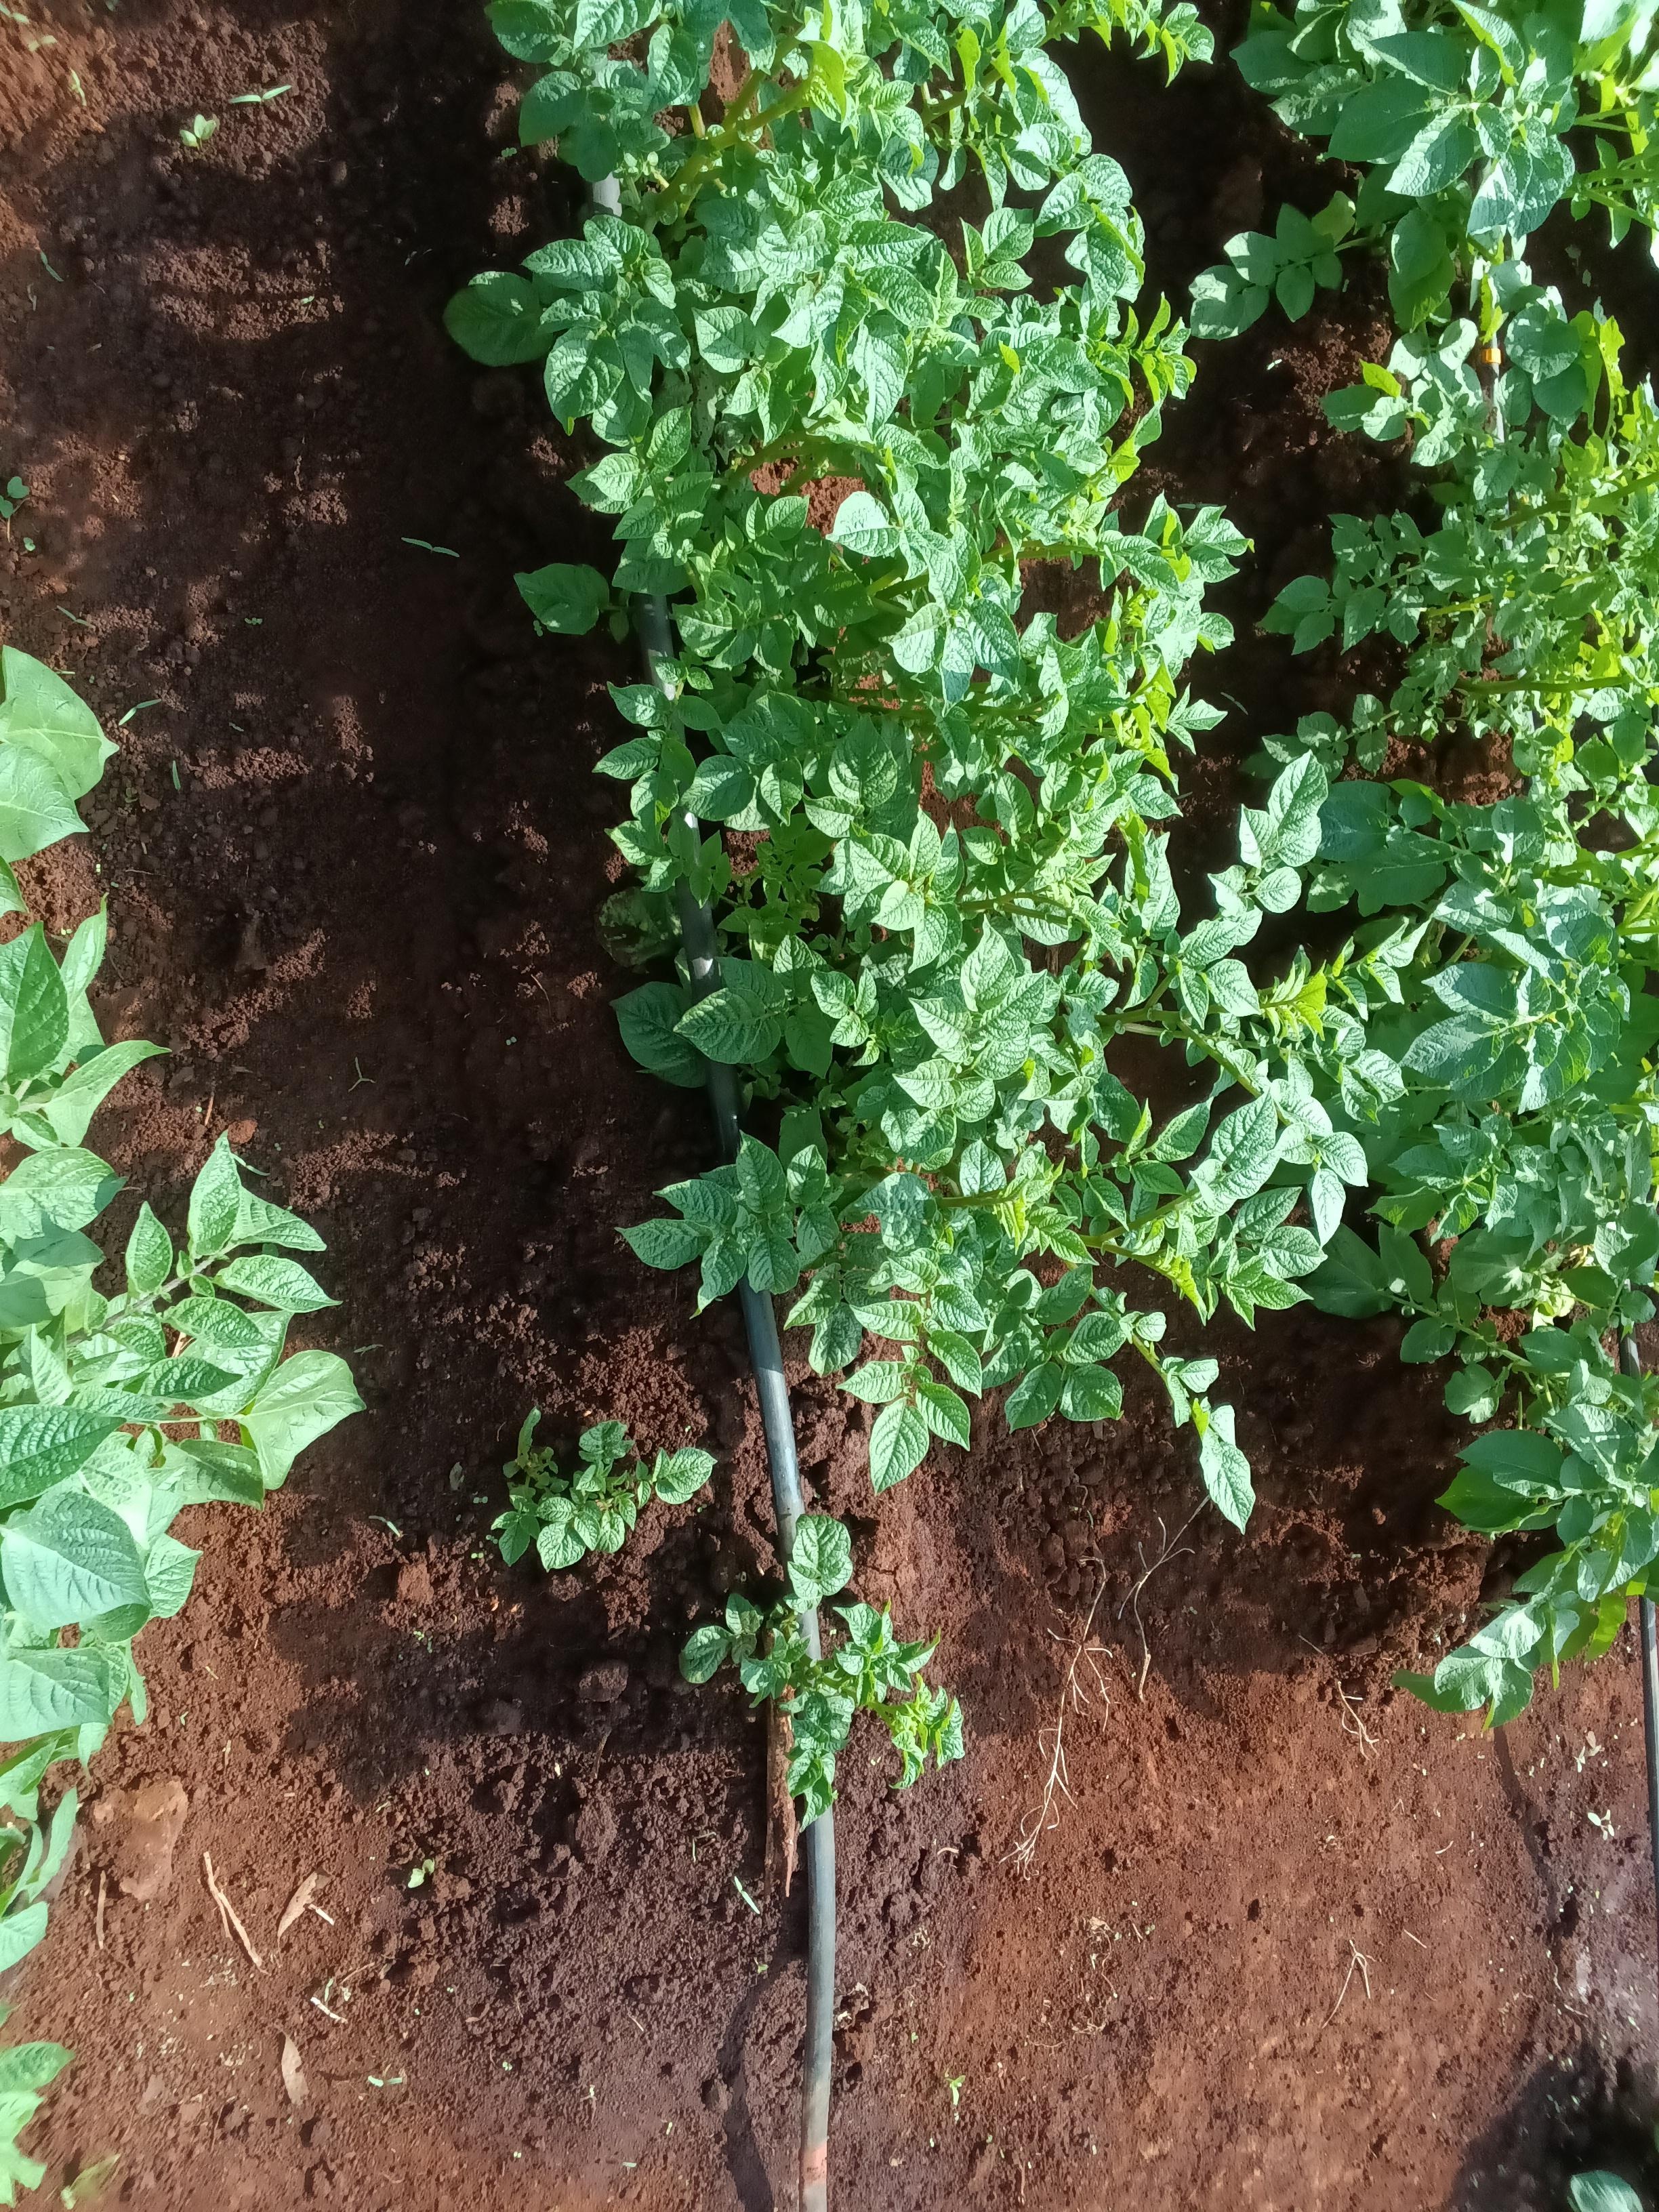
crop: potato
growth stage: vegetative
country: Kenya
